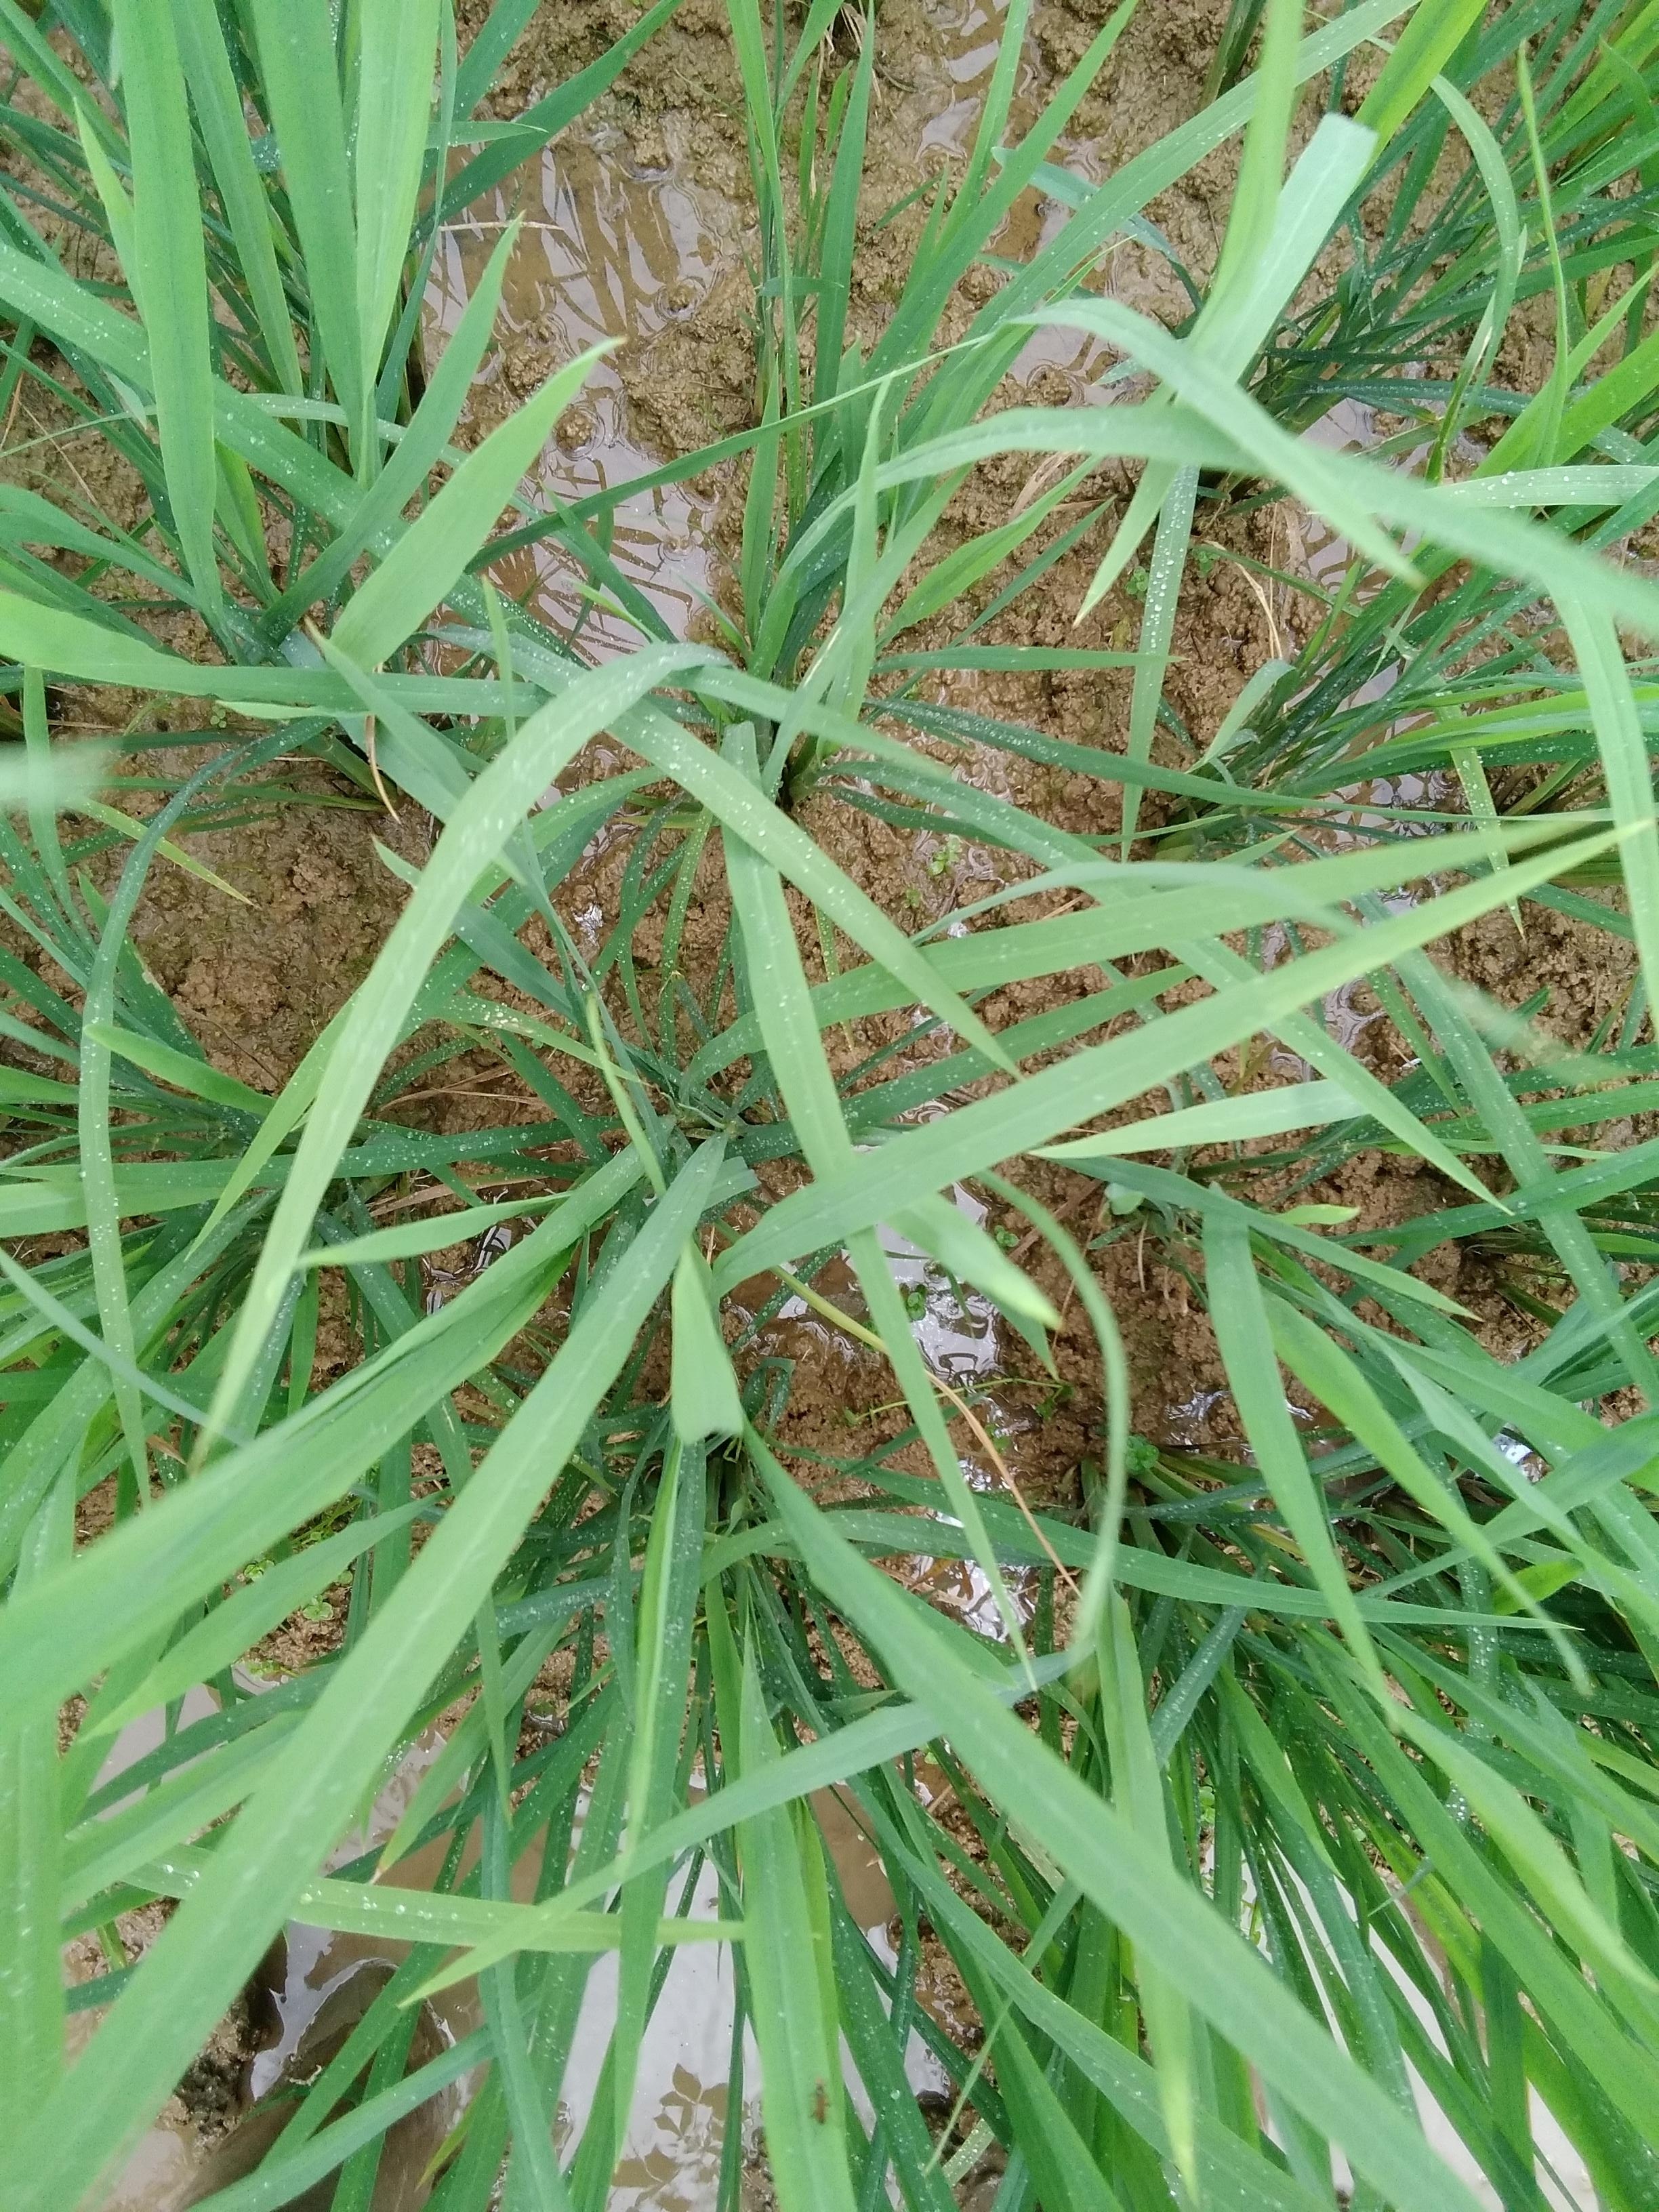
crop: rice
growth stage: vegetative
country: Nigeria
